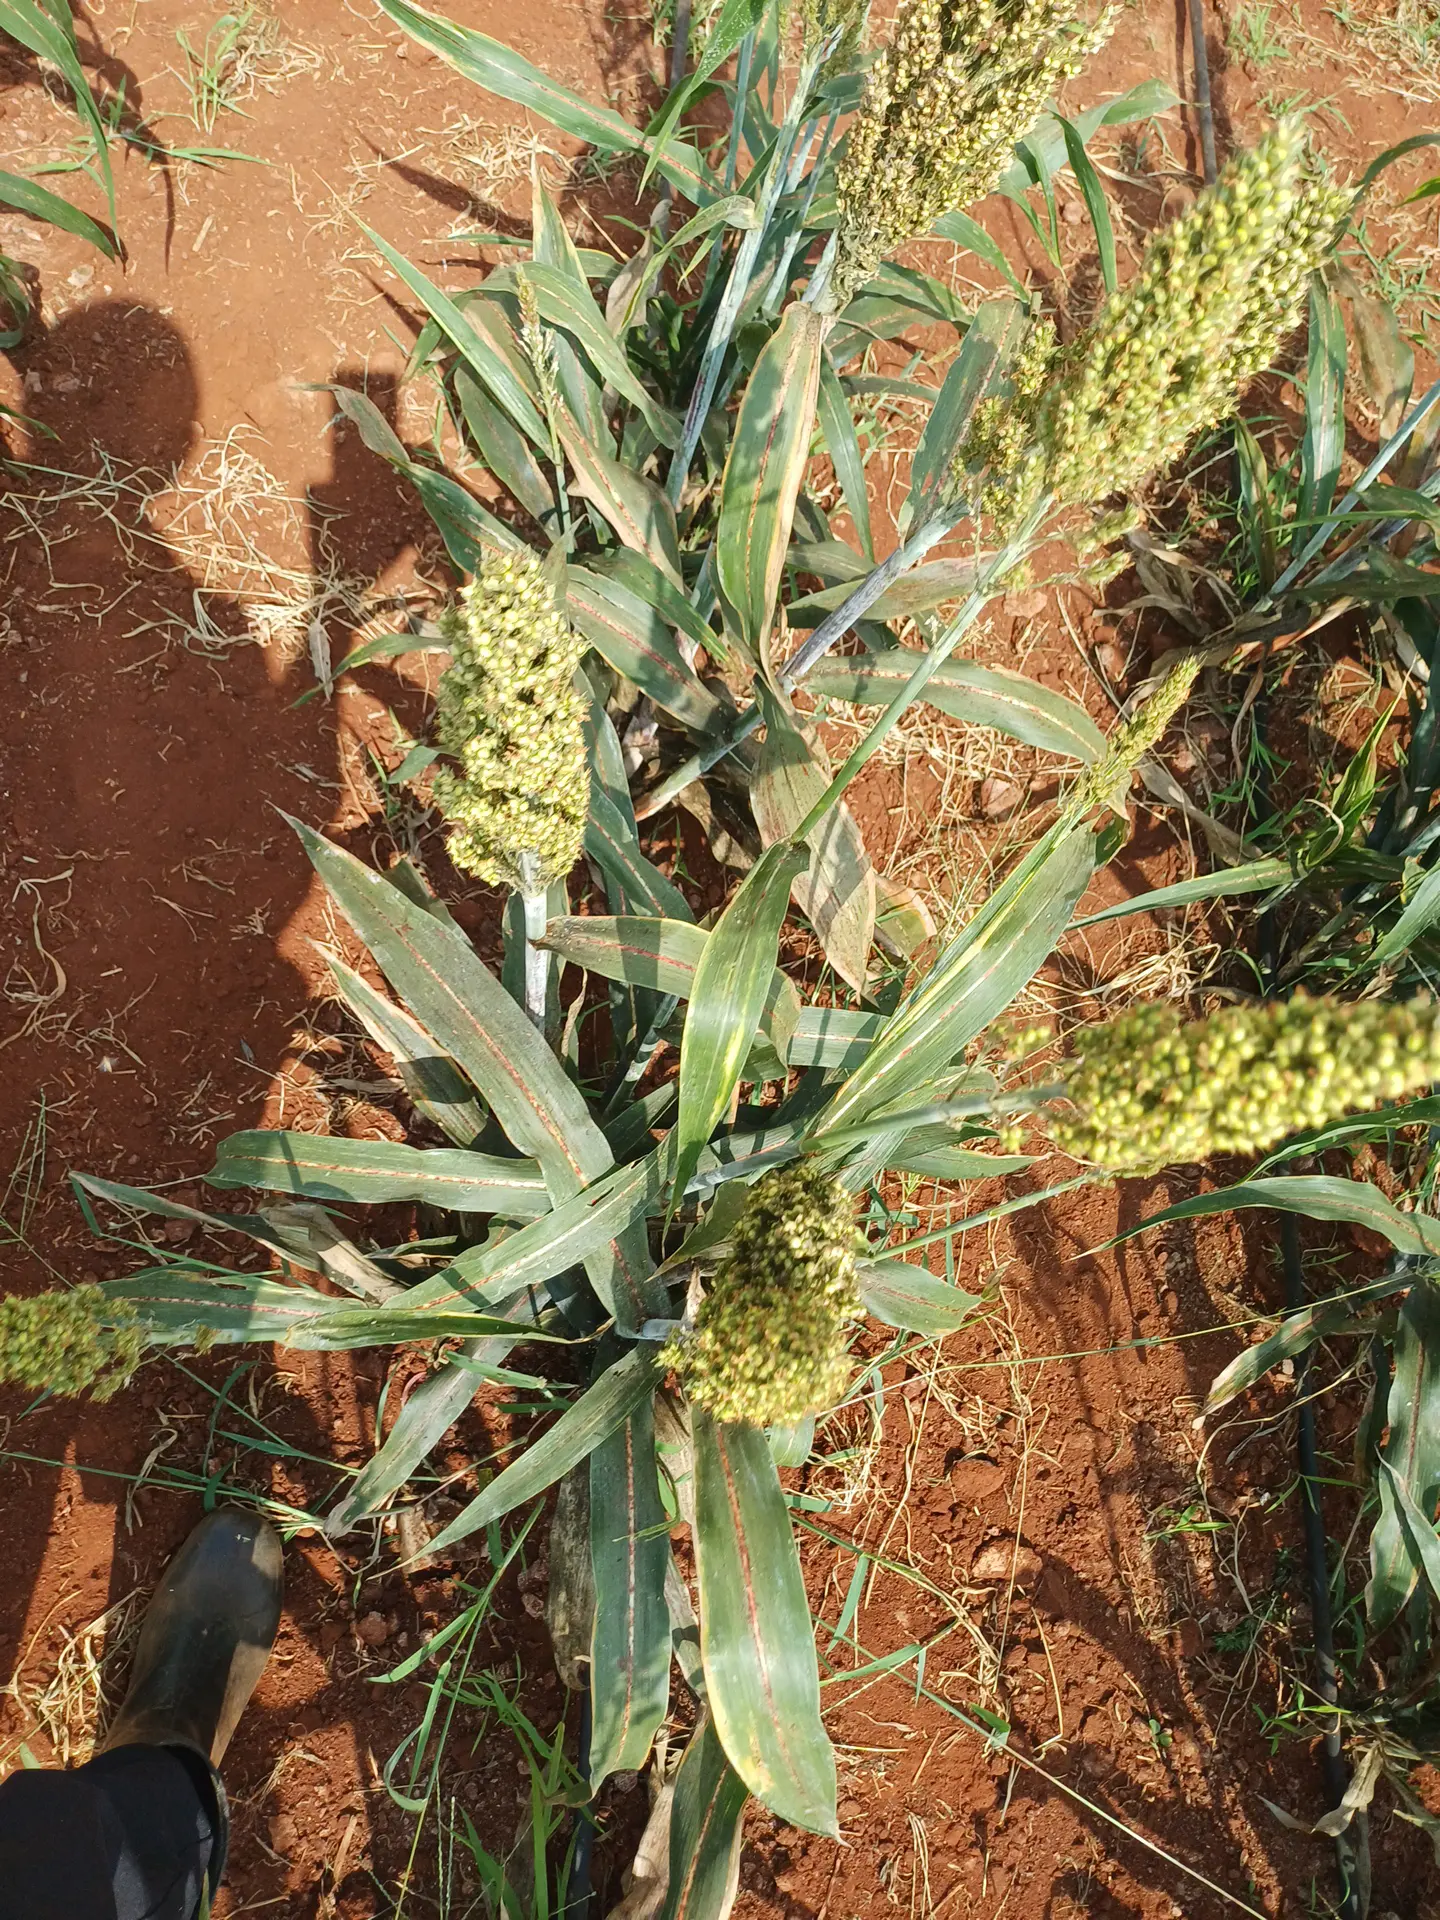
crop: sorghum
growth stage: filling grain
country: Kenya
